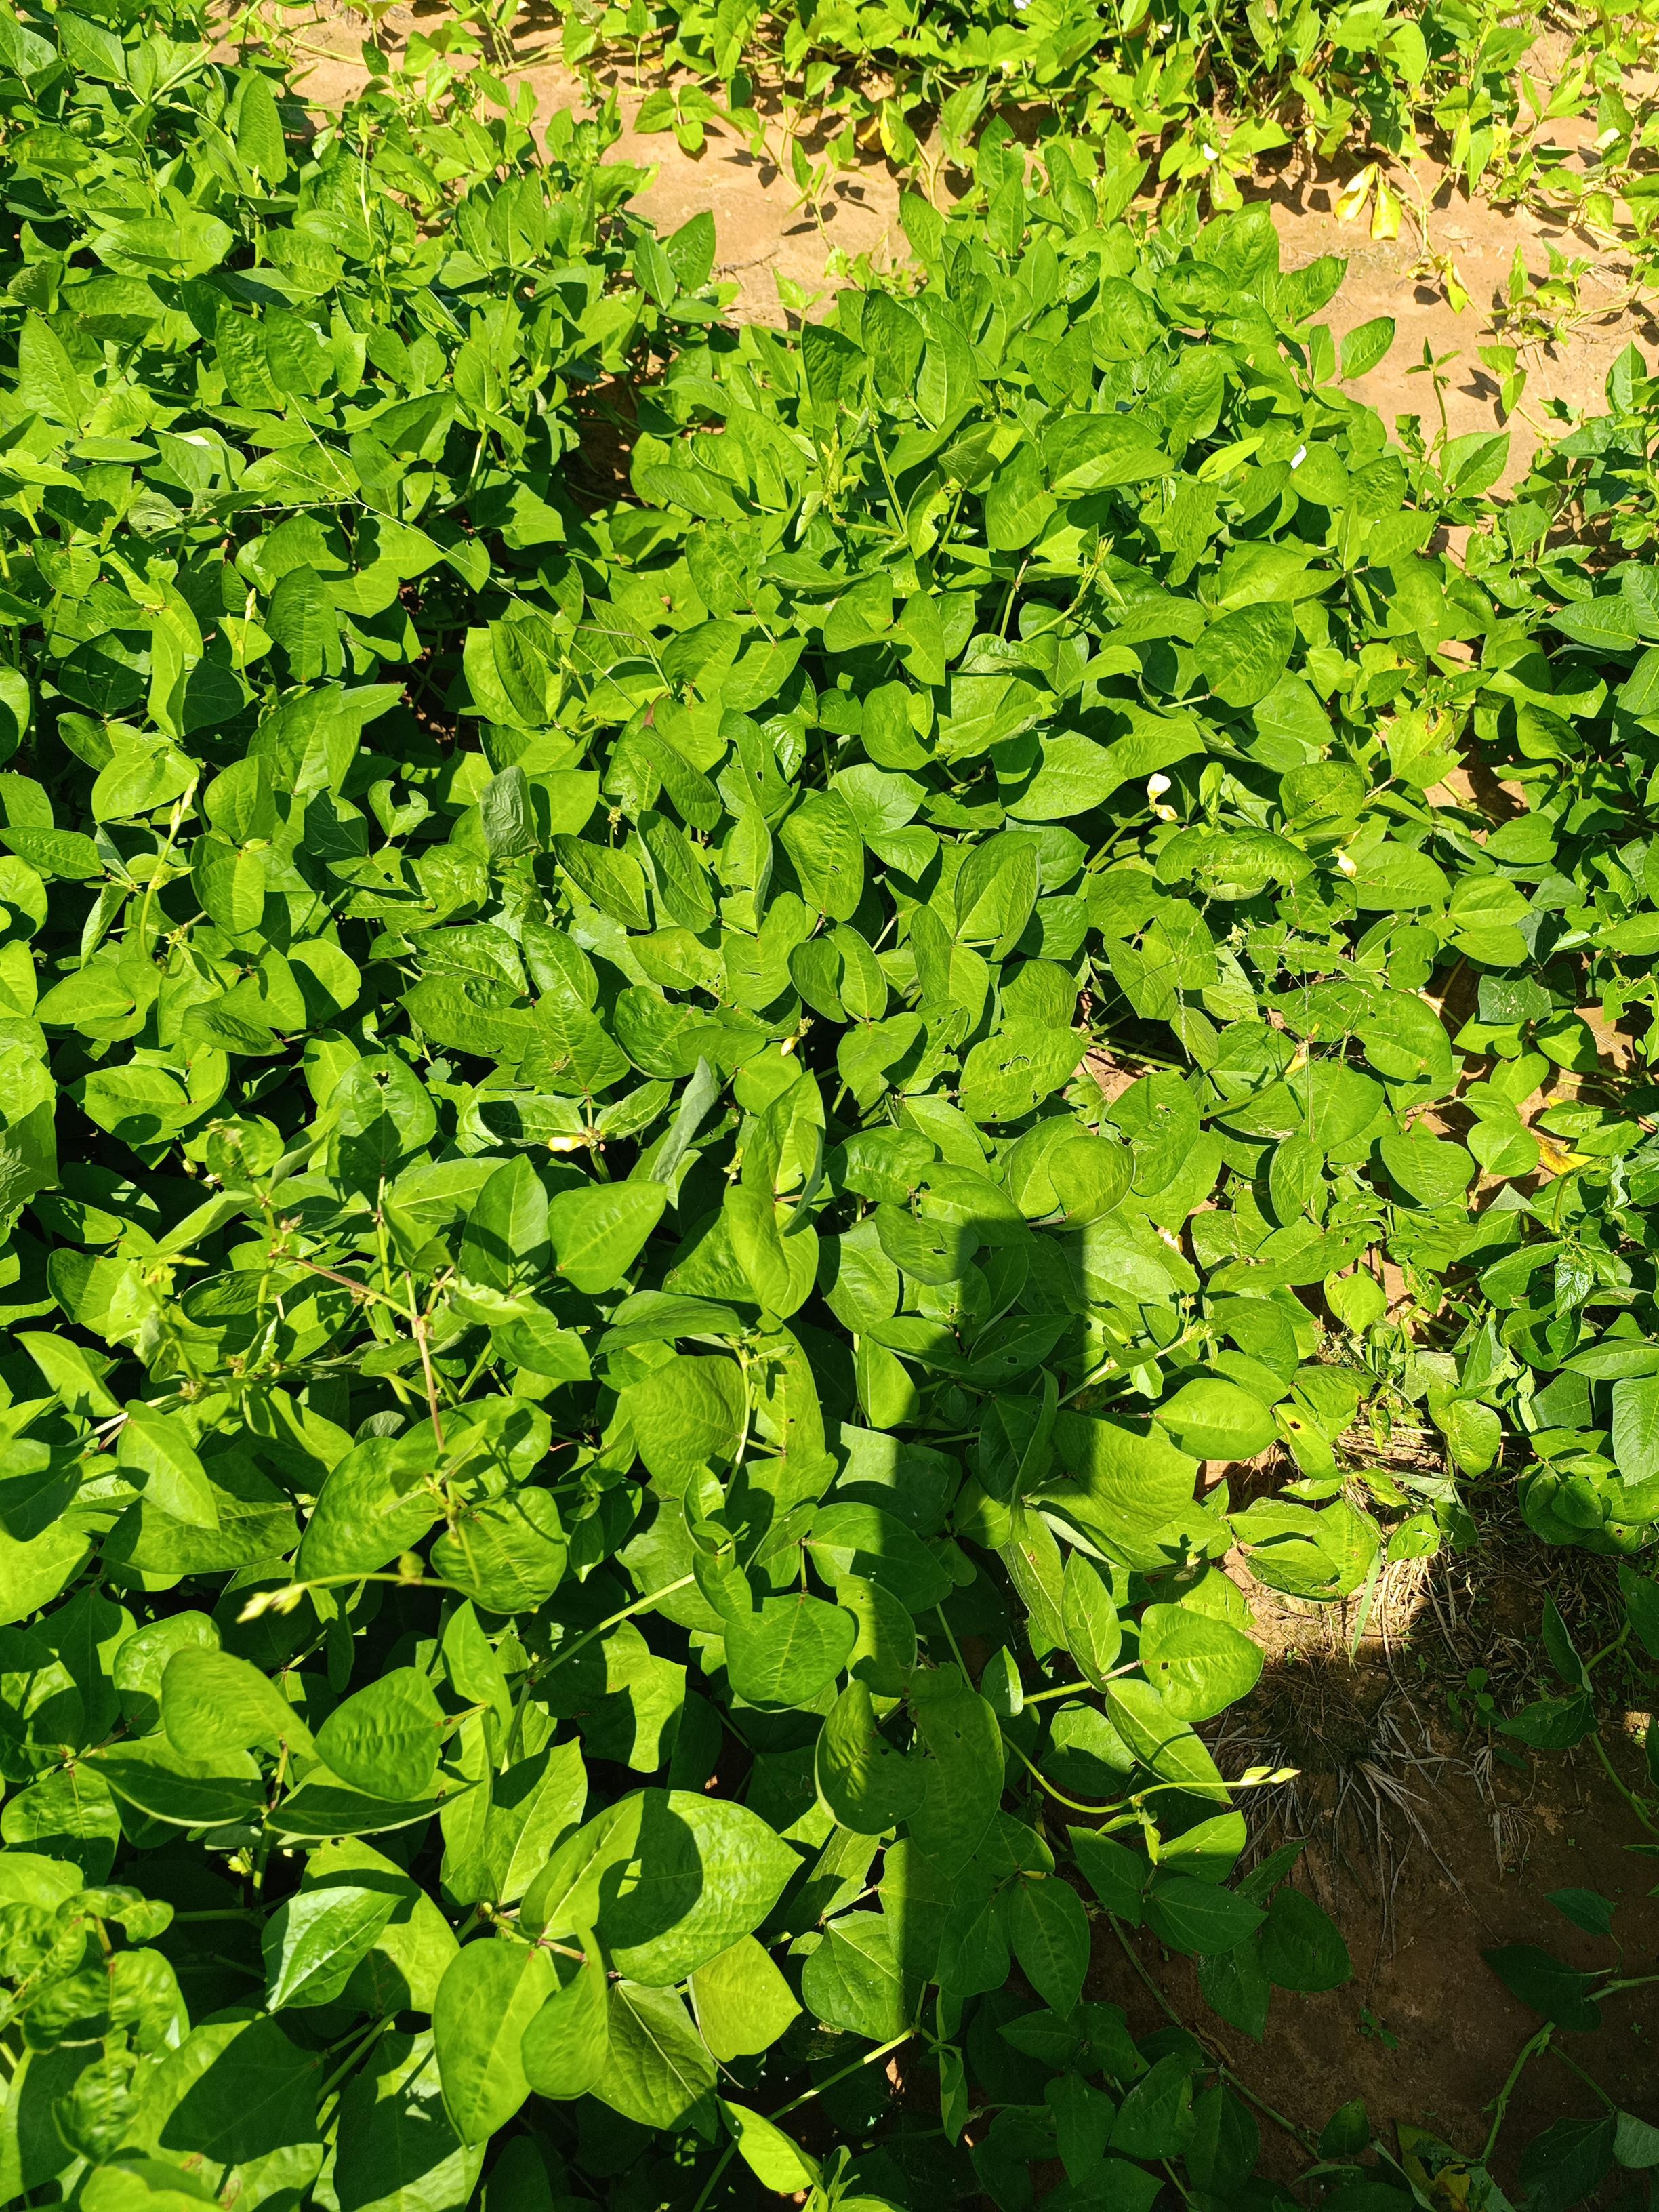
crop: cowpea
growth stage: flowering
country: Nigeria
